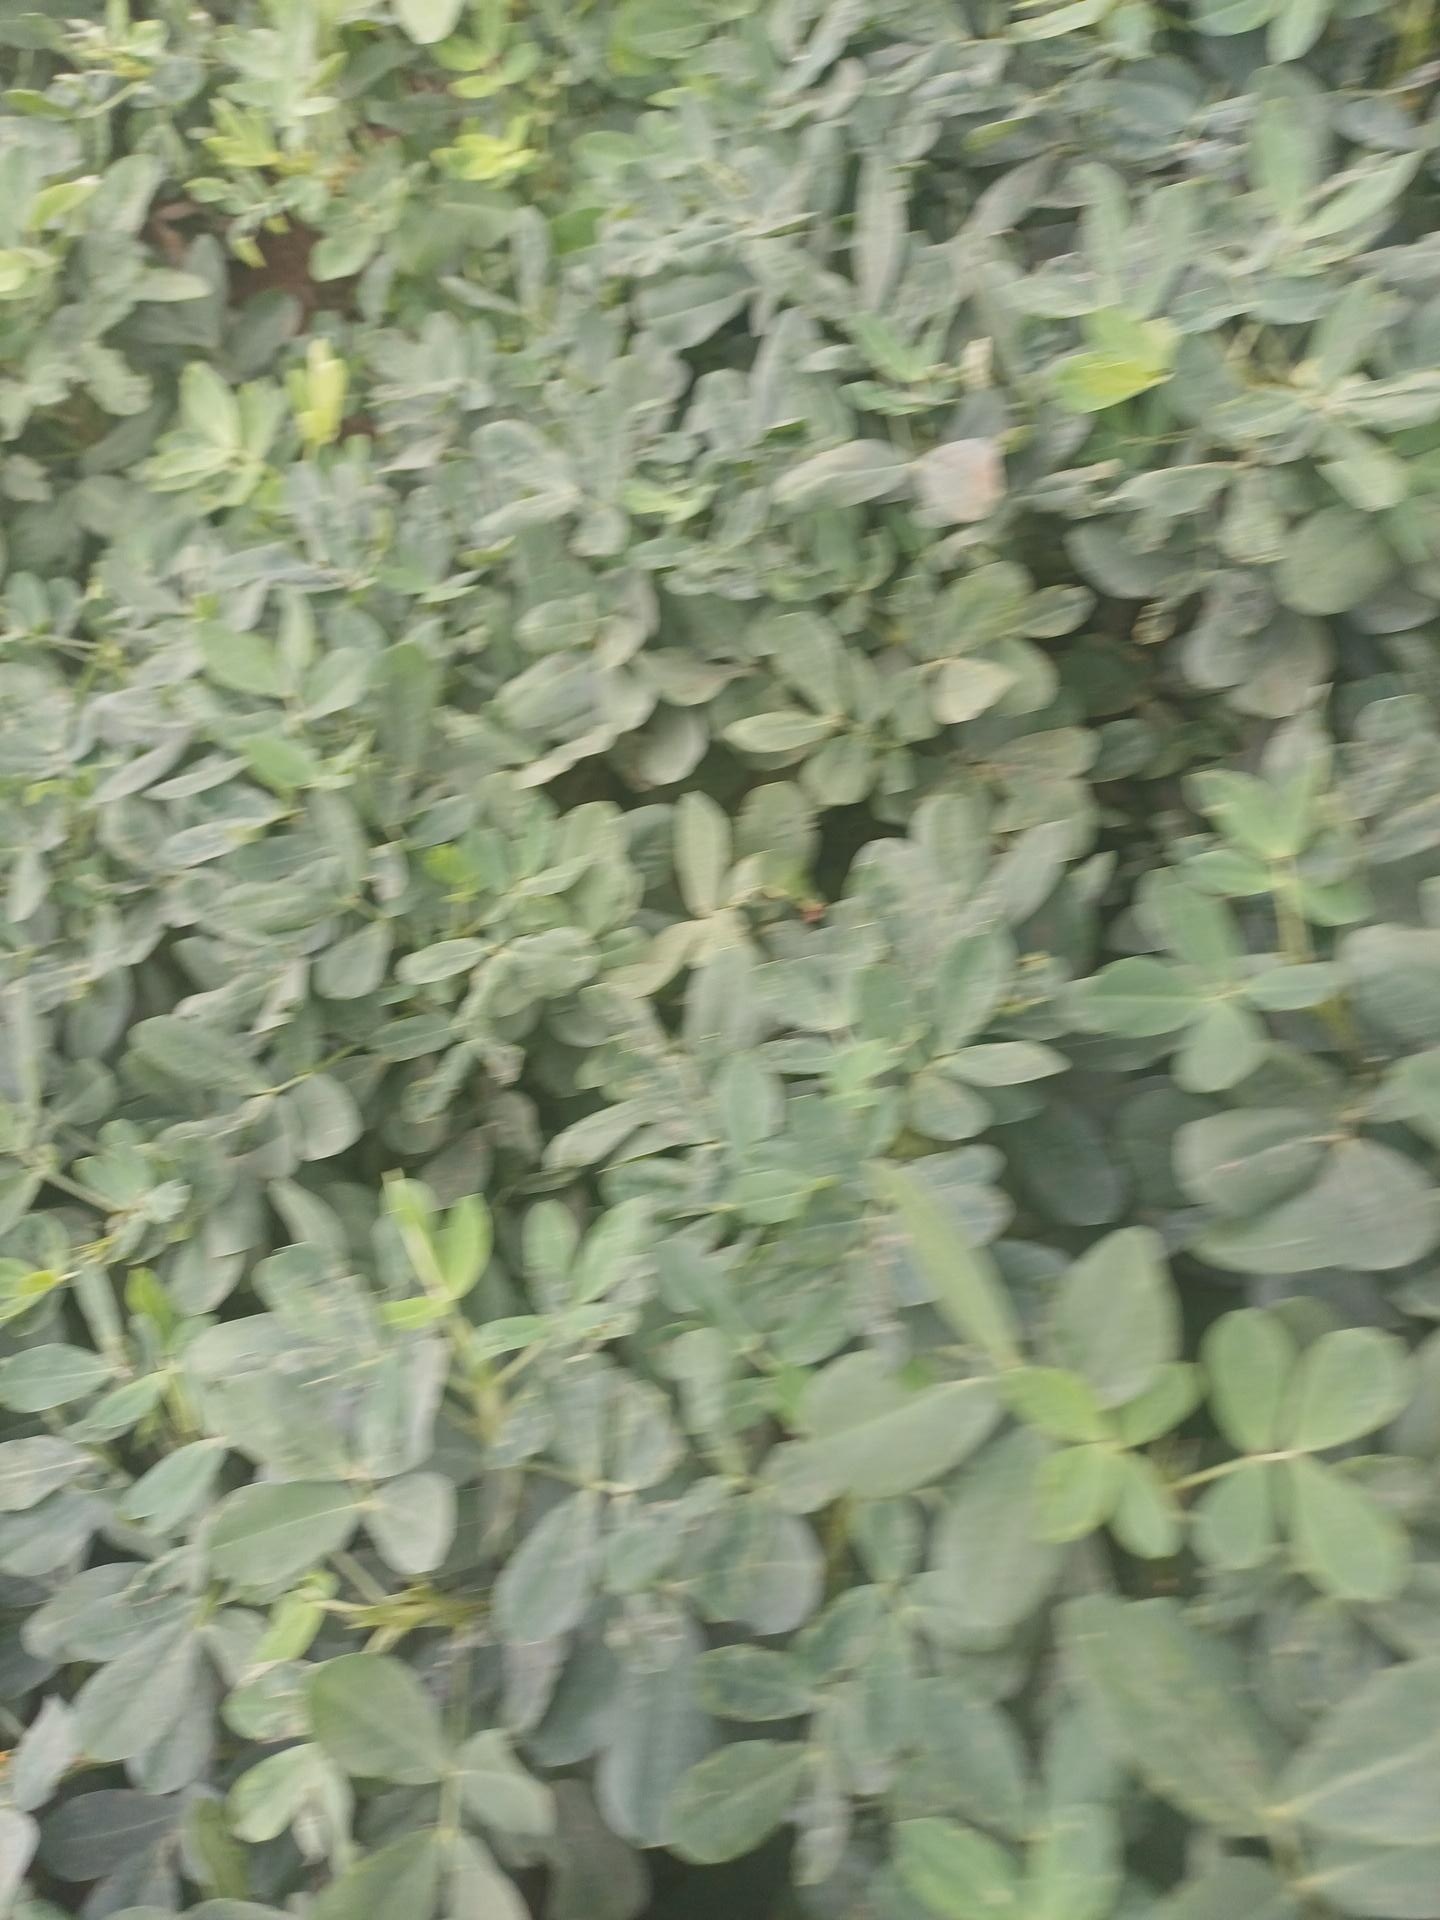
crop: groundnut
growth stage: pegging
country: Kenya
